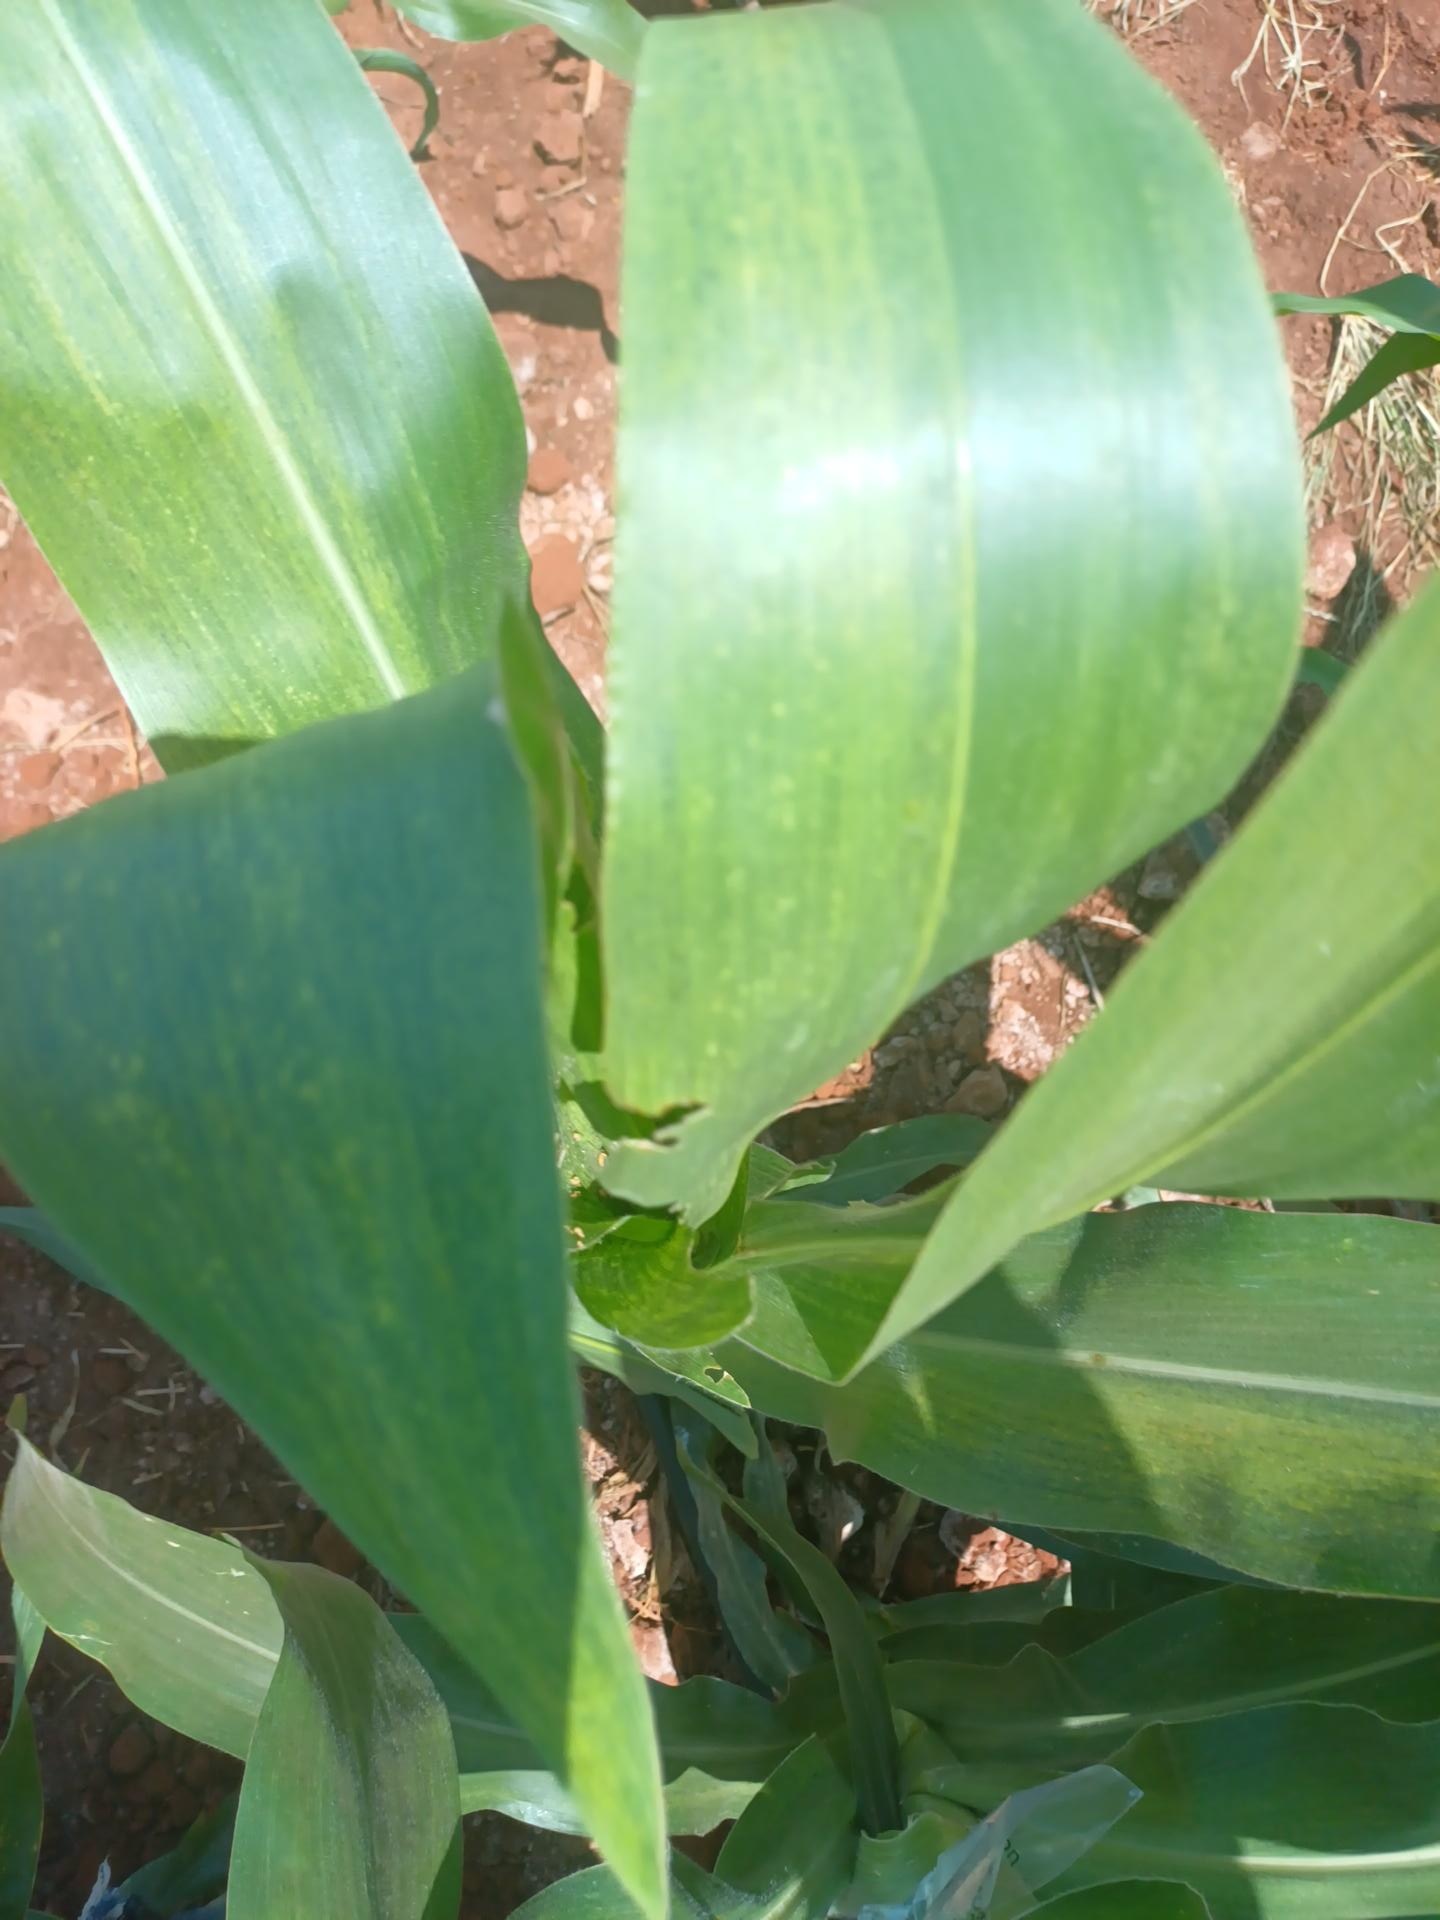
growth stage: vegetative
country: Kenya
